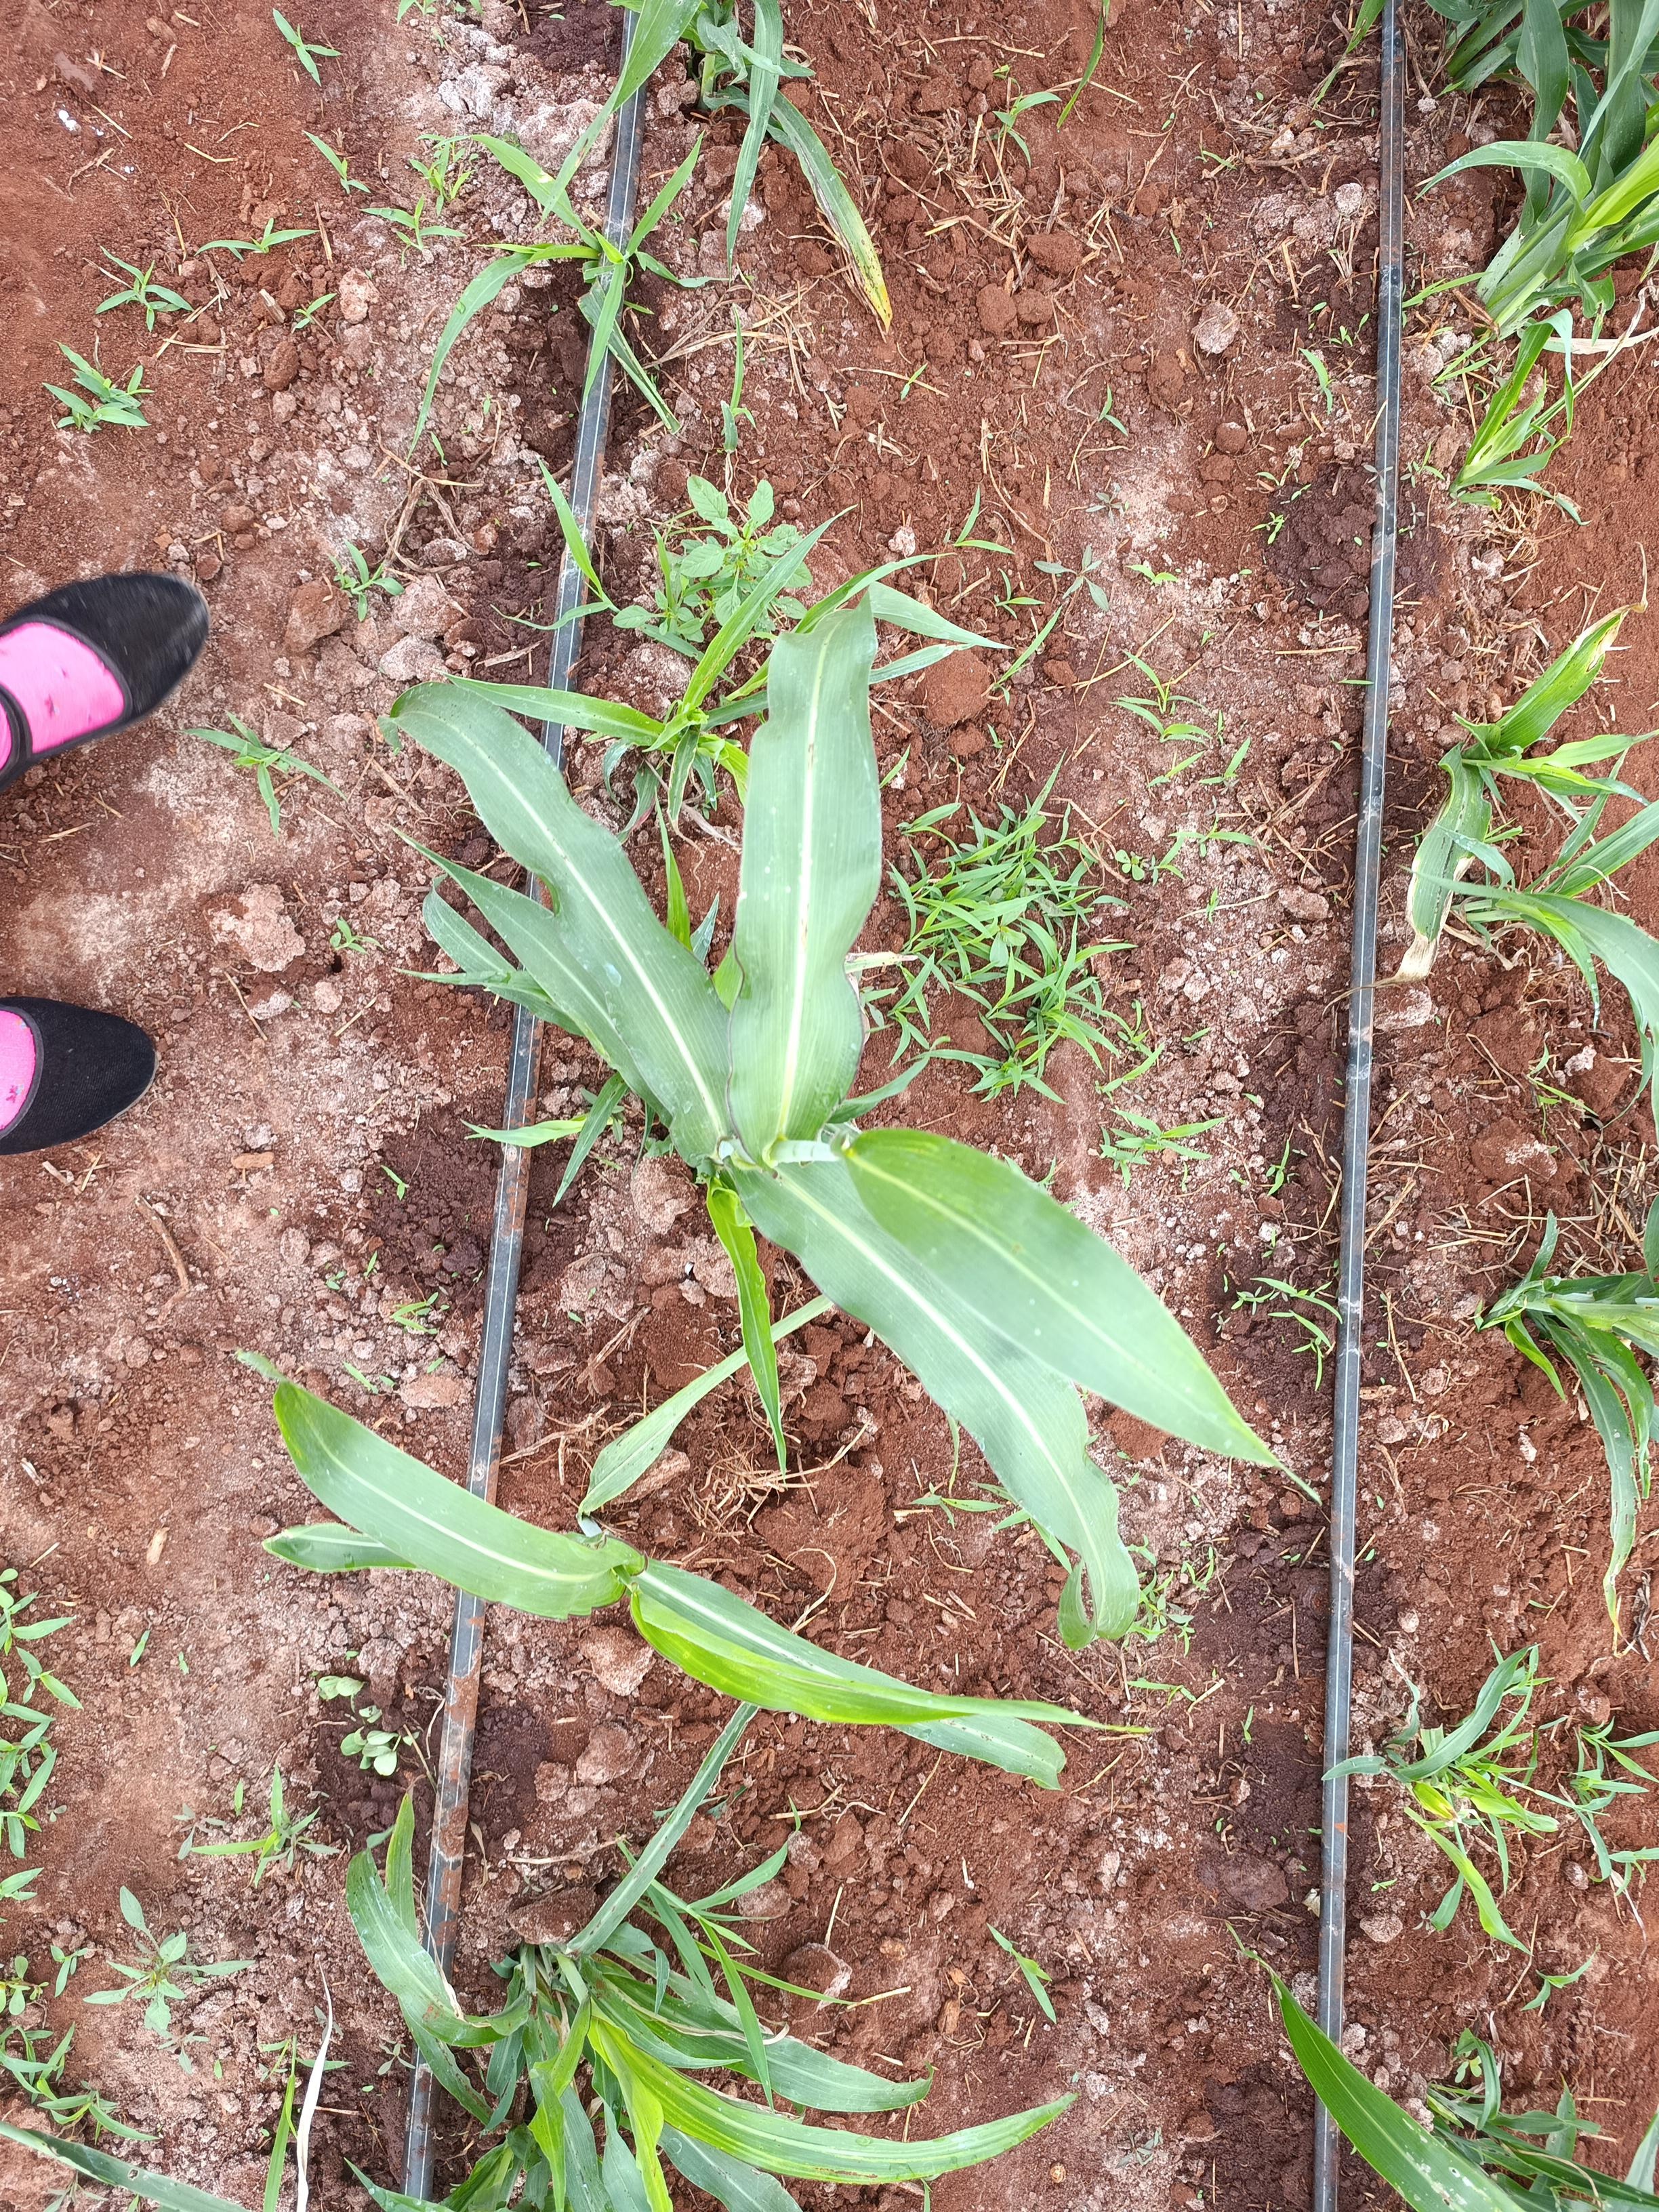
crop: sorghum
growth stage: elongation stem
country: Kenya
